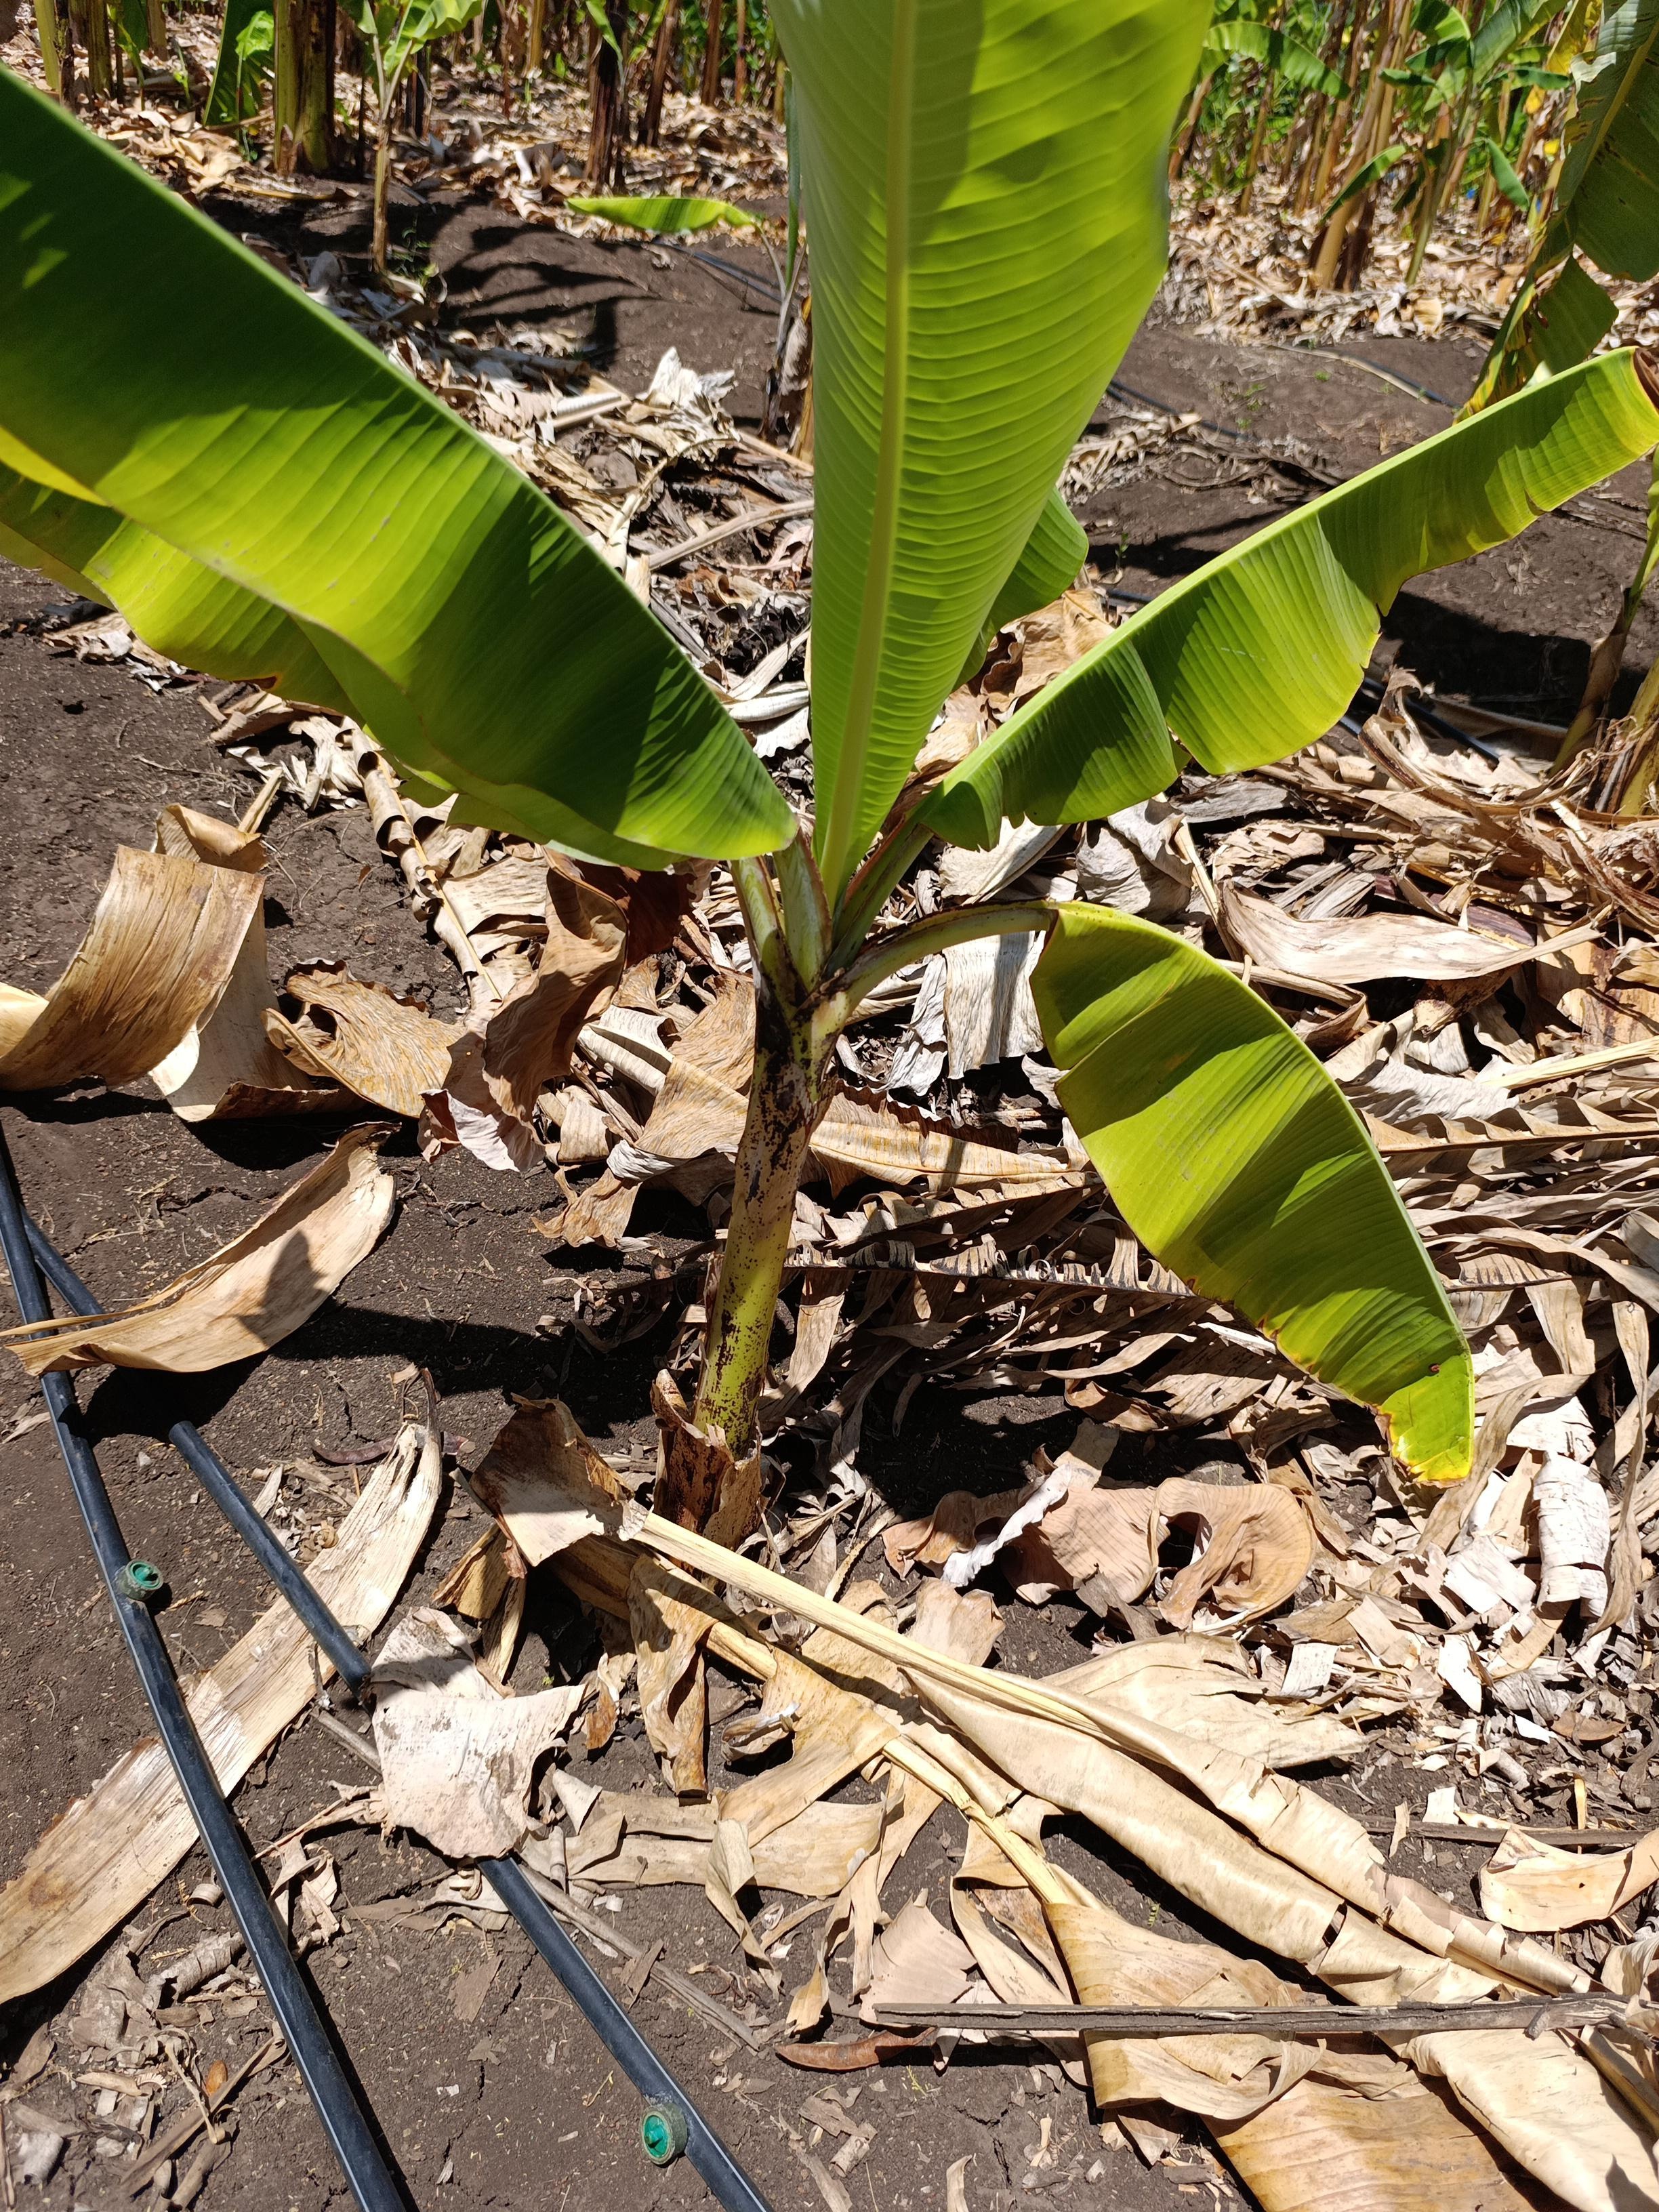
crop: banana
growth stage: vegetative
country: Tanzania
